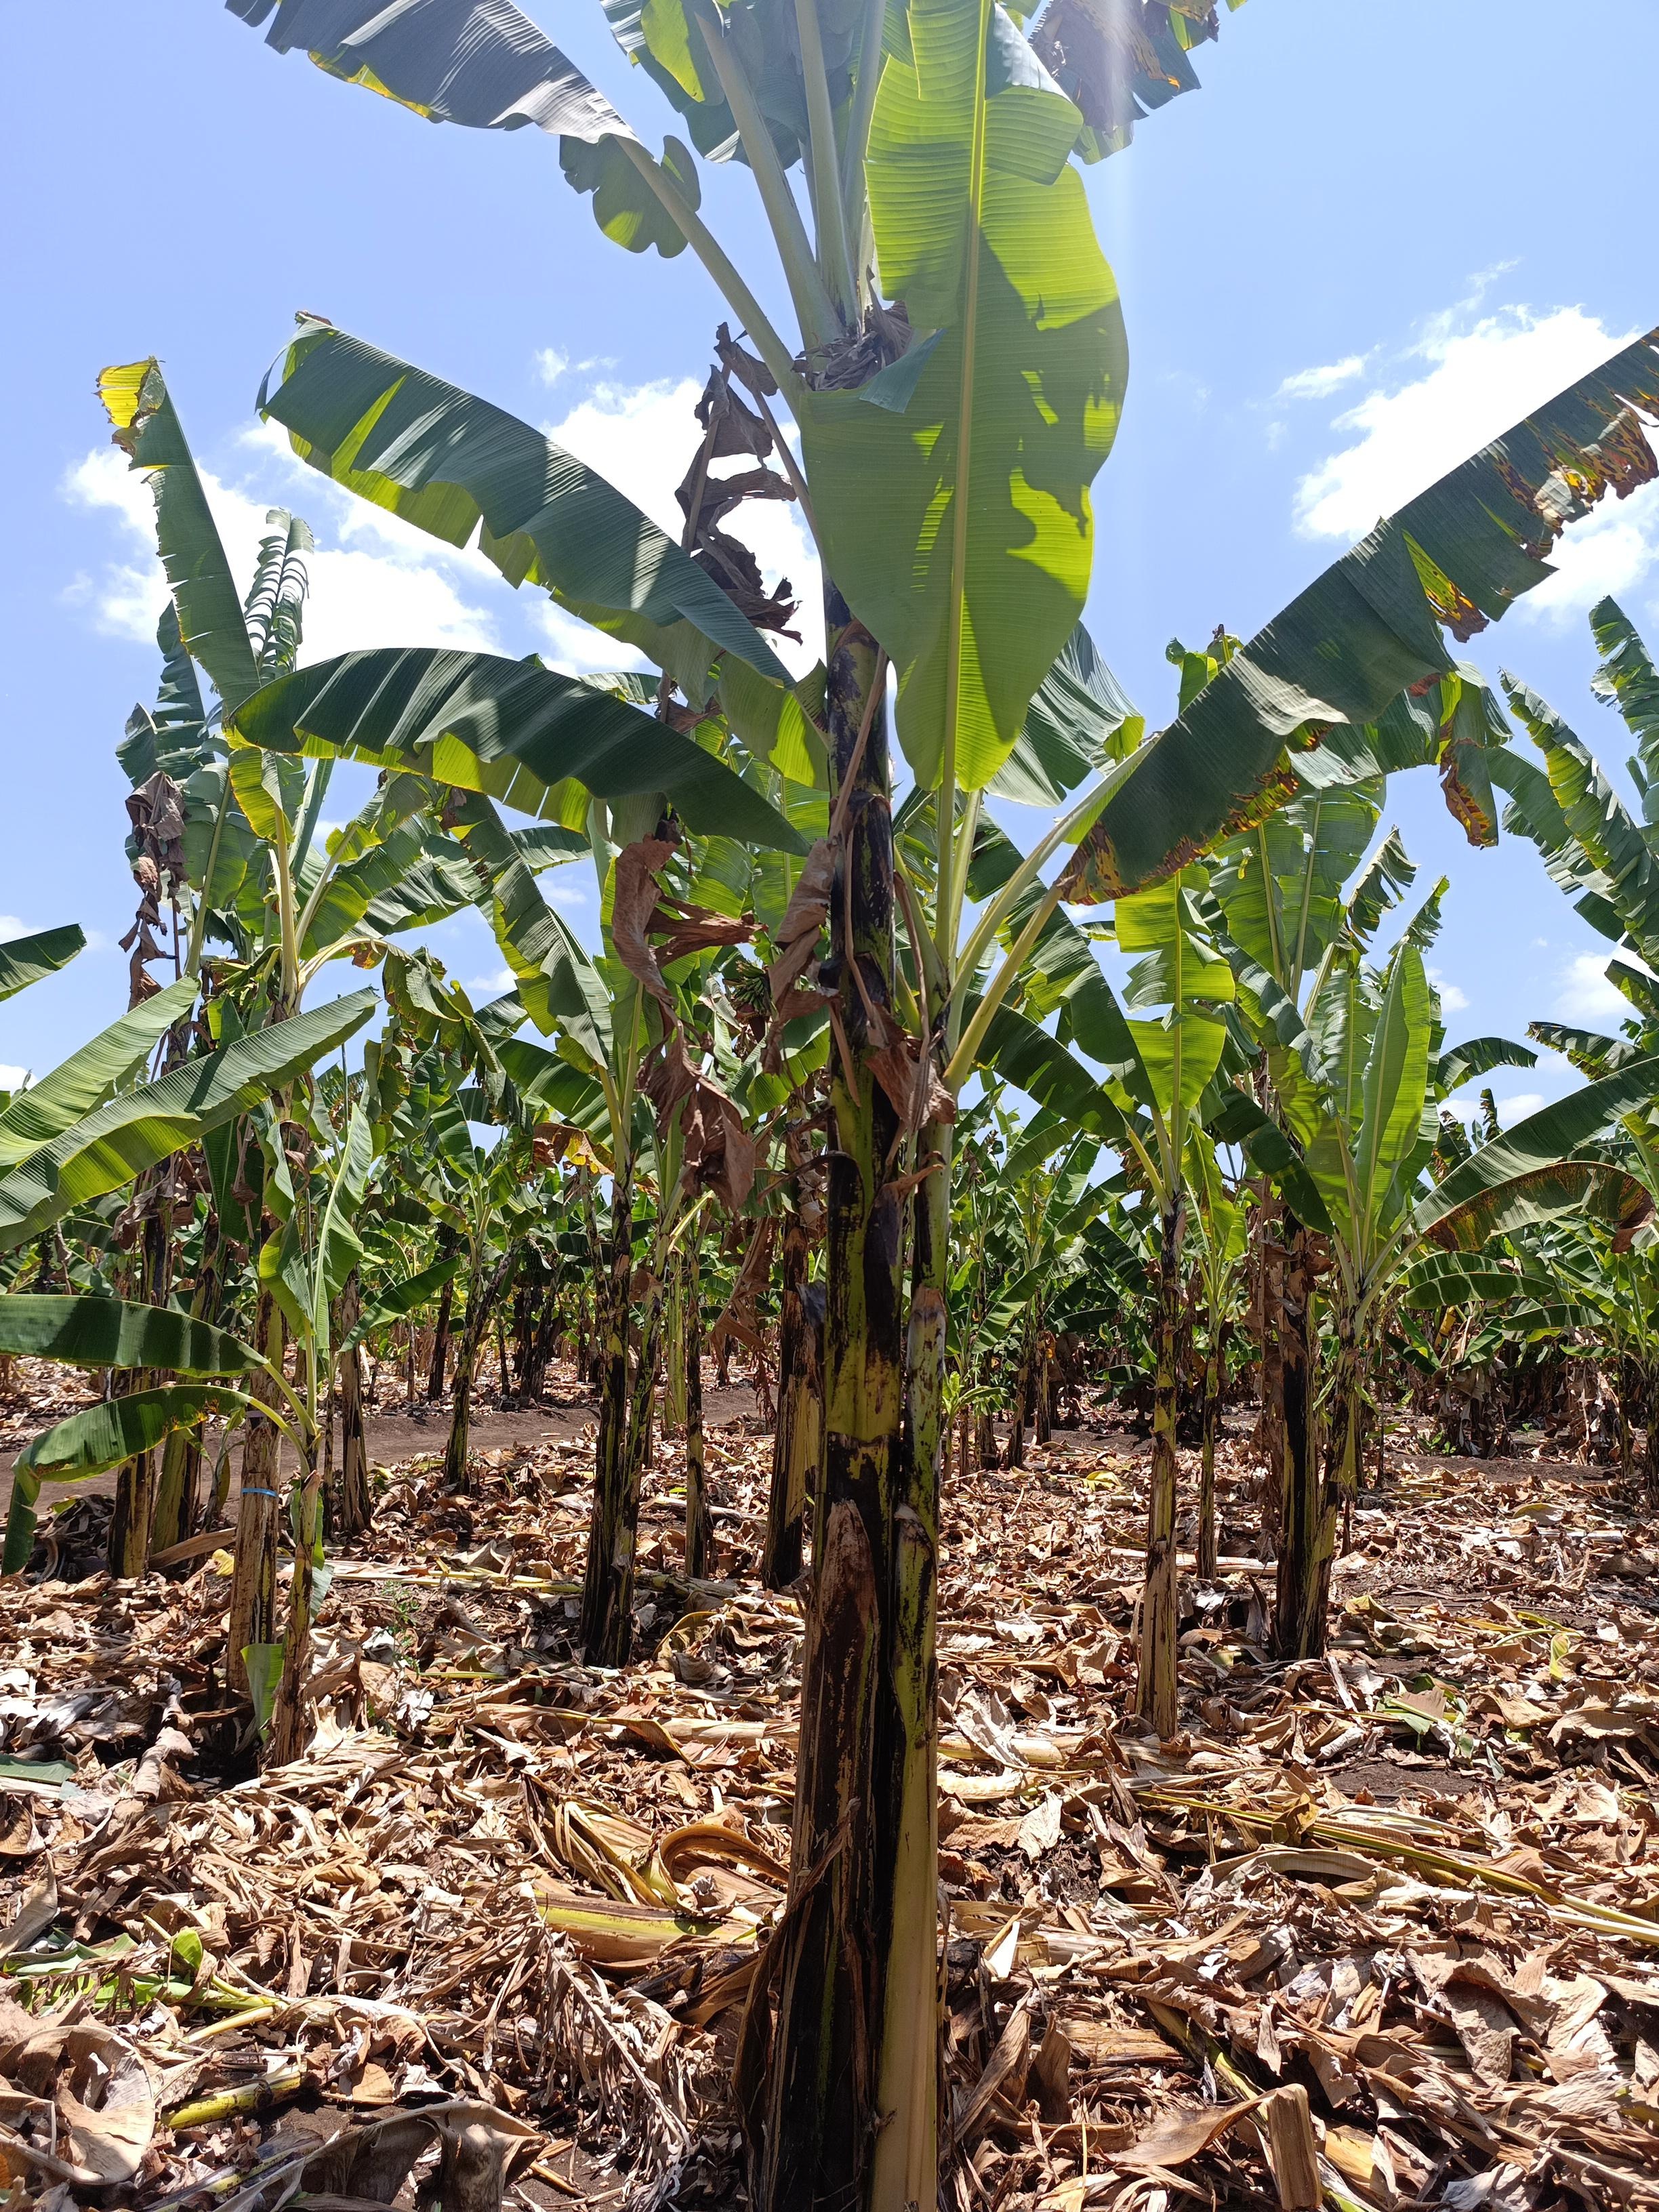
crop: banana
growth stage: vegetative
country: Tanzania
